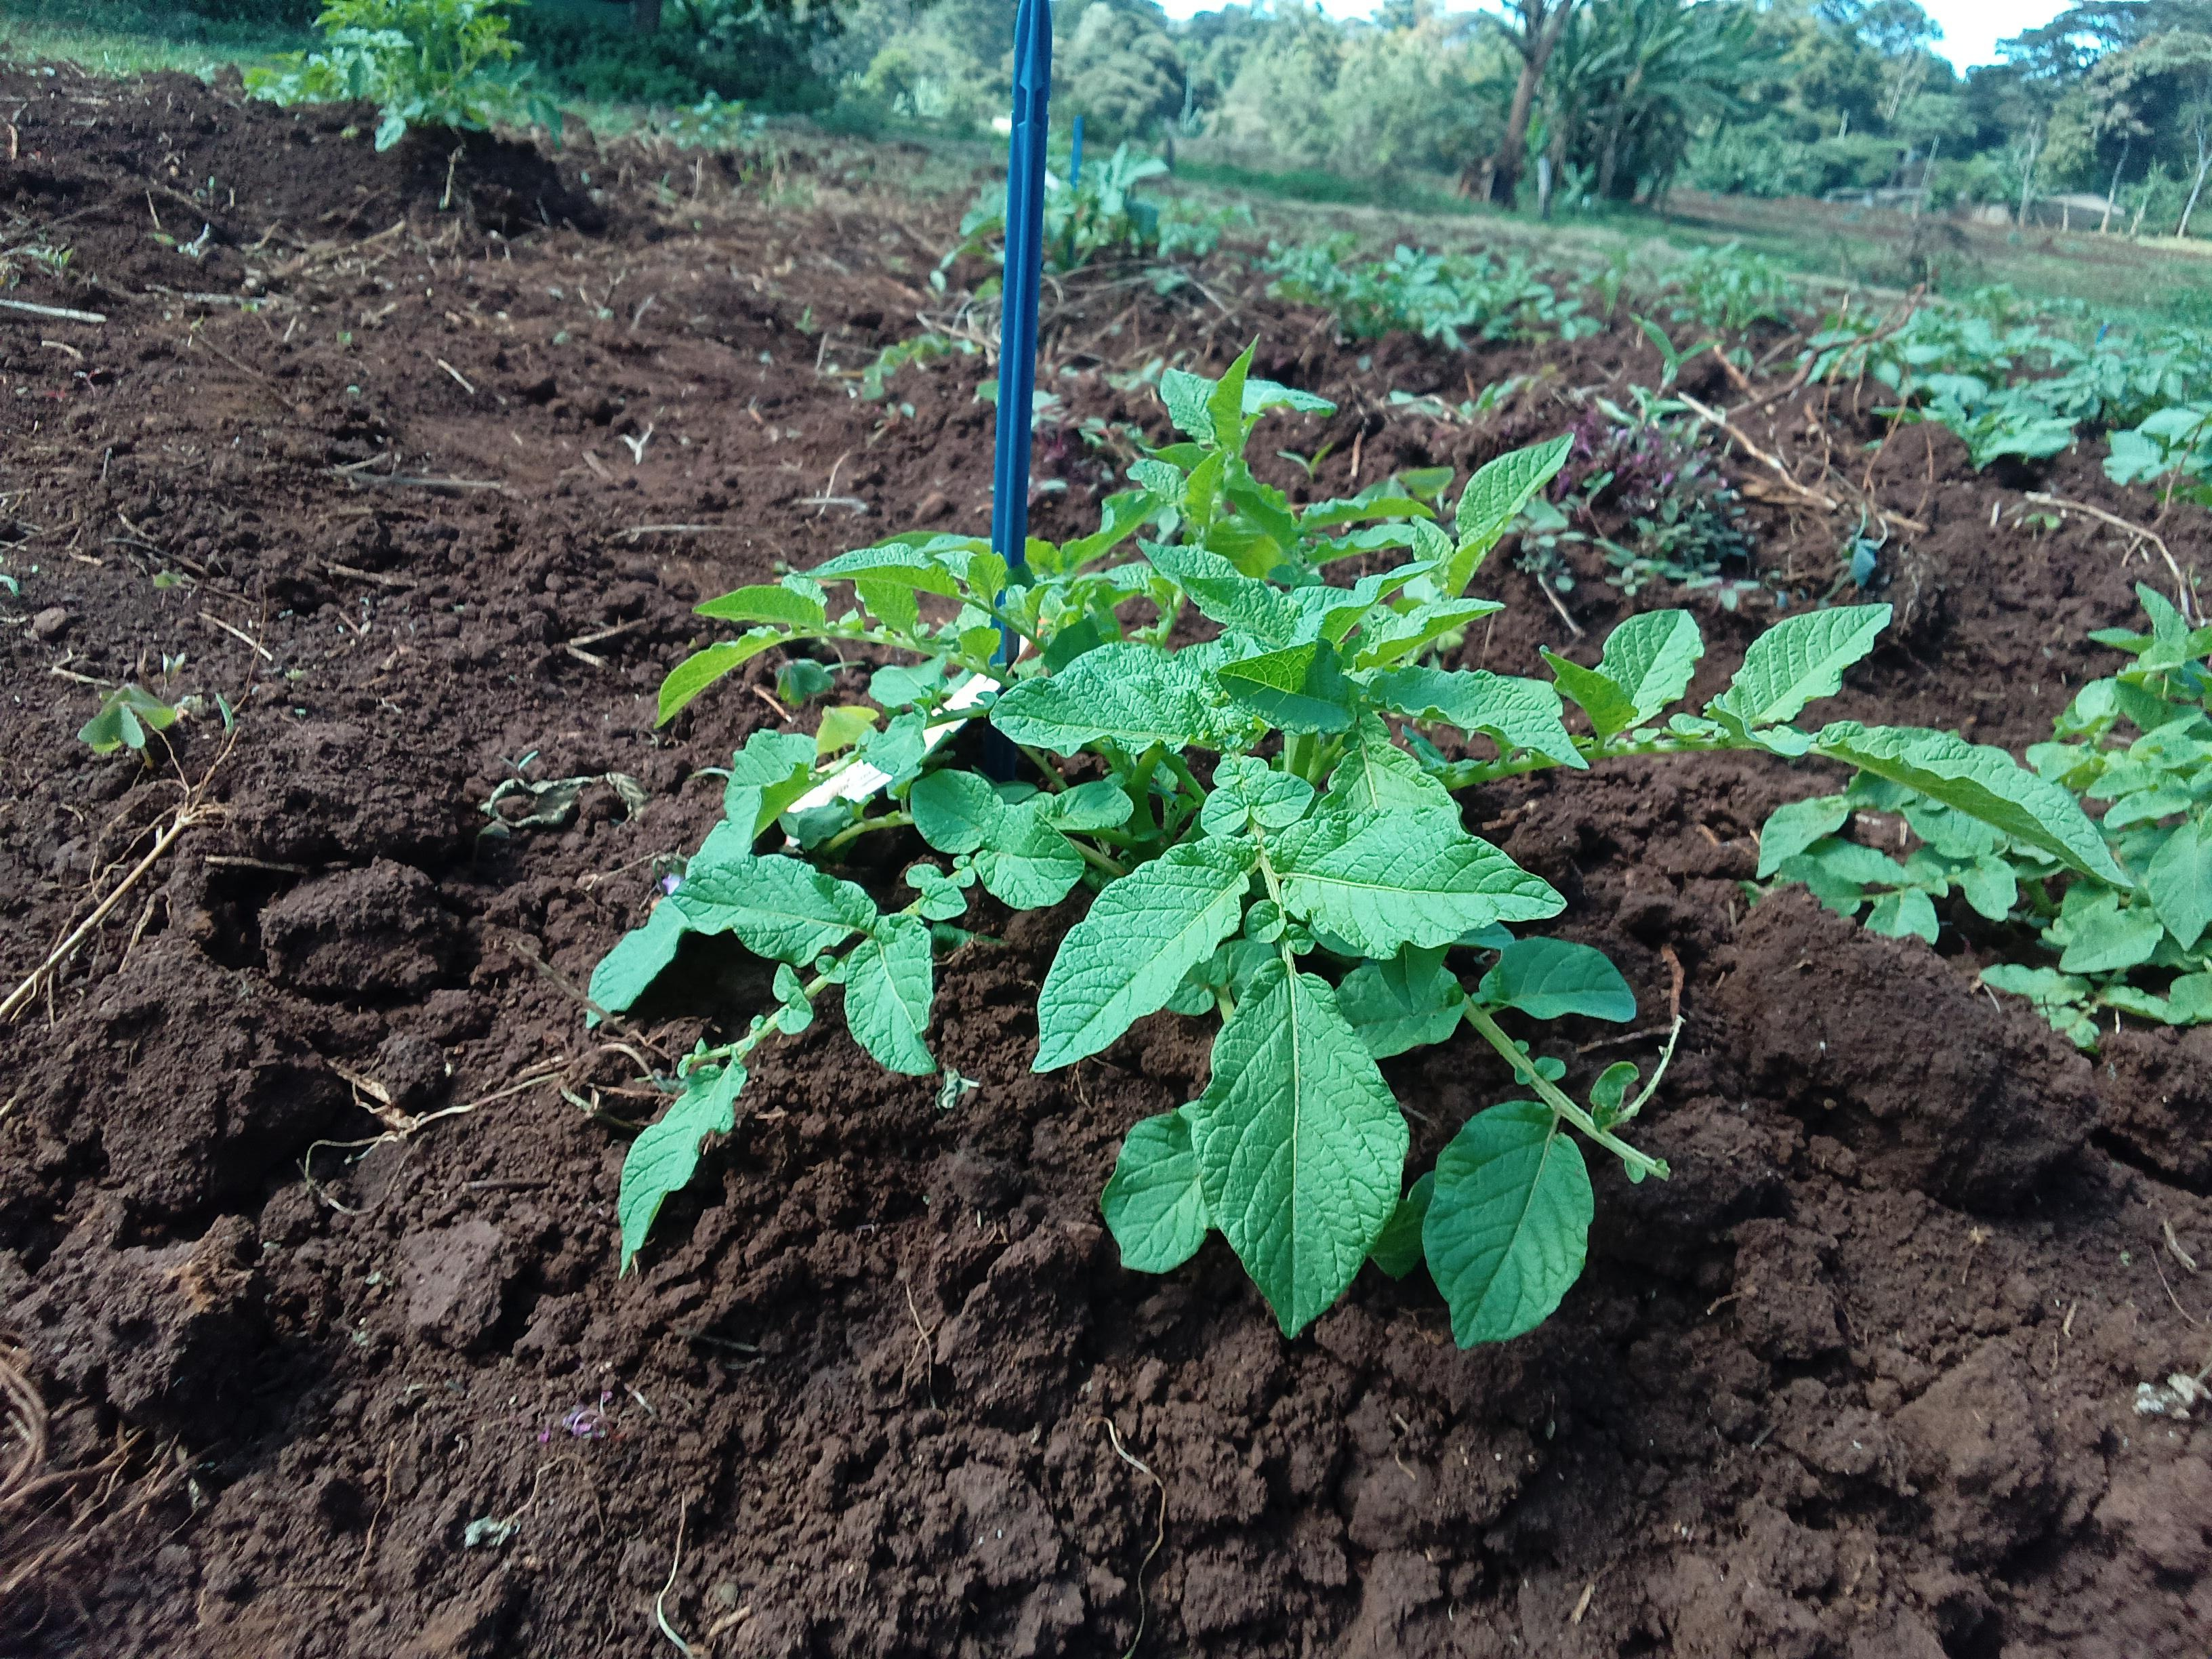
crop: potato
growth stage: vegetative
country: Kenya
